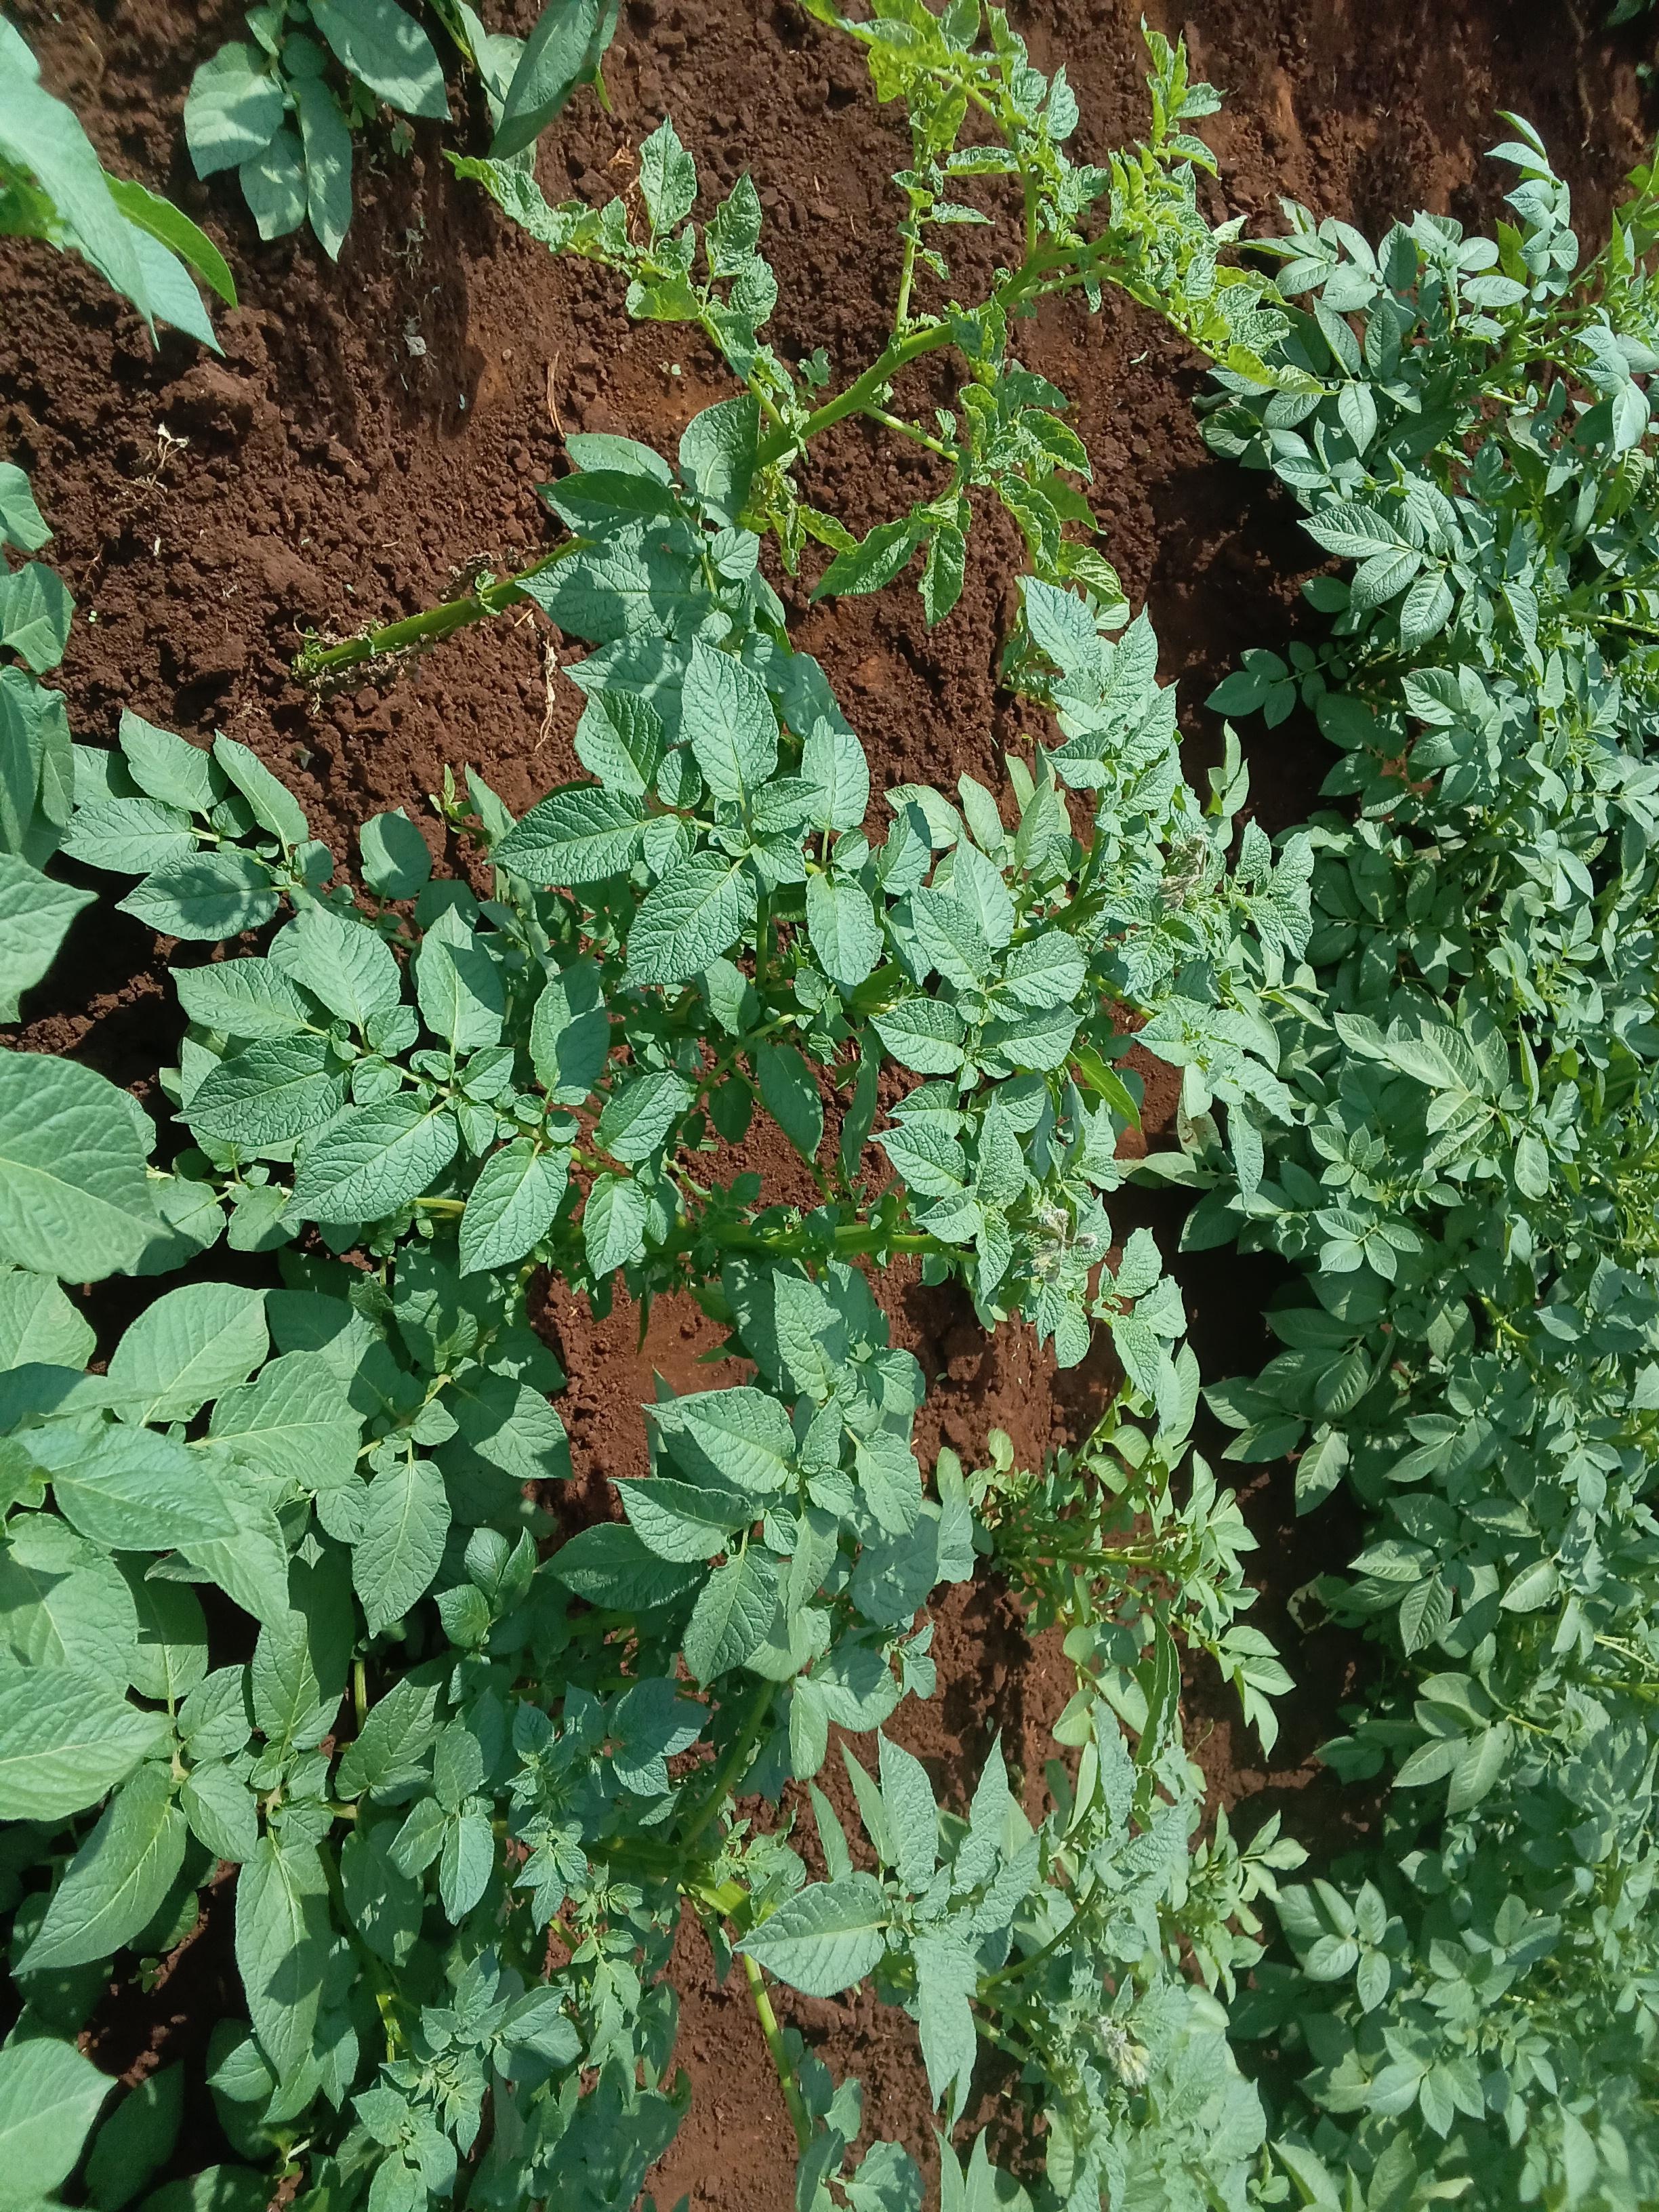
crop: potato
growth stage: flowering
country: Kenya
